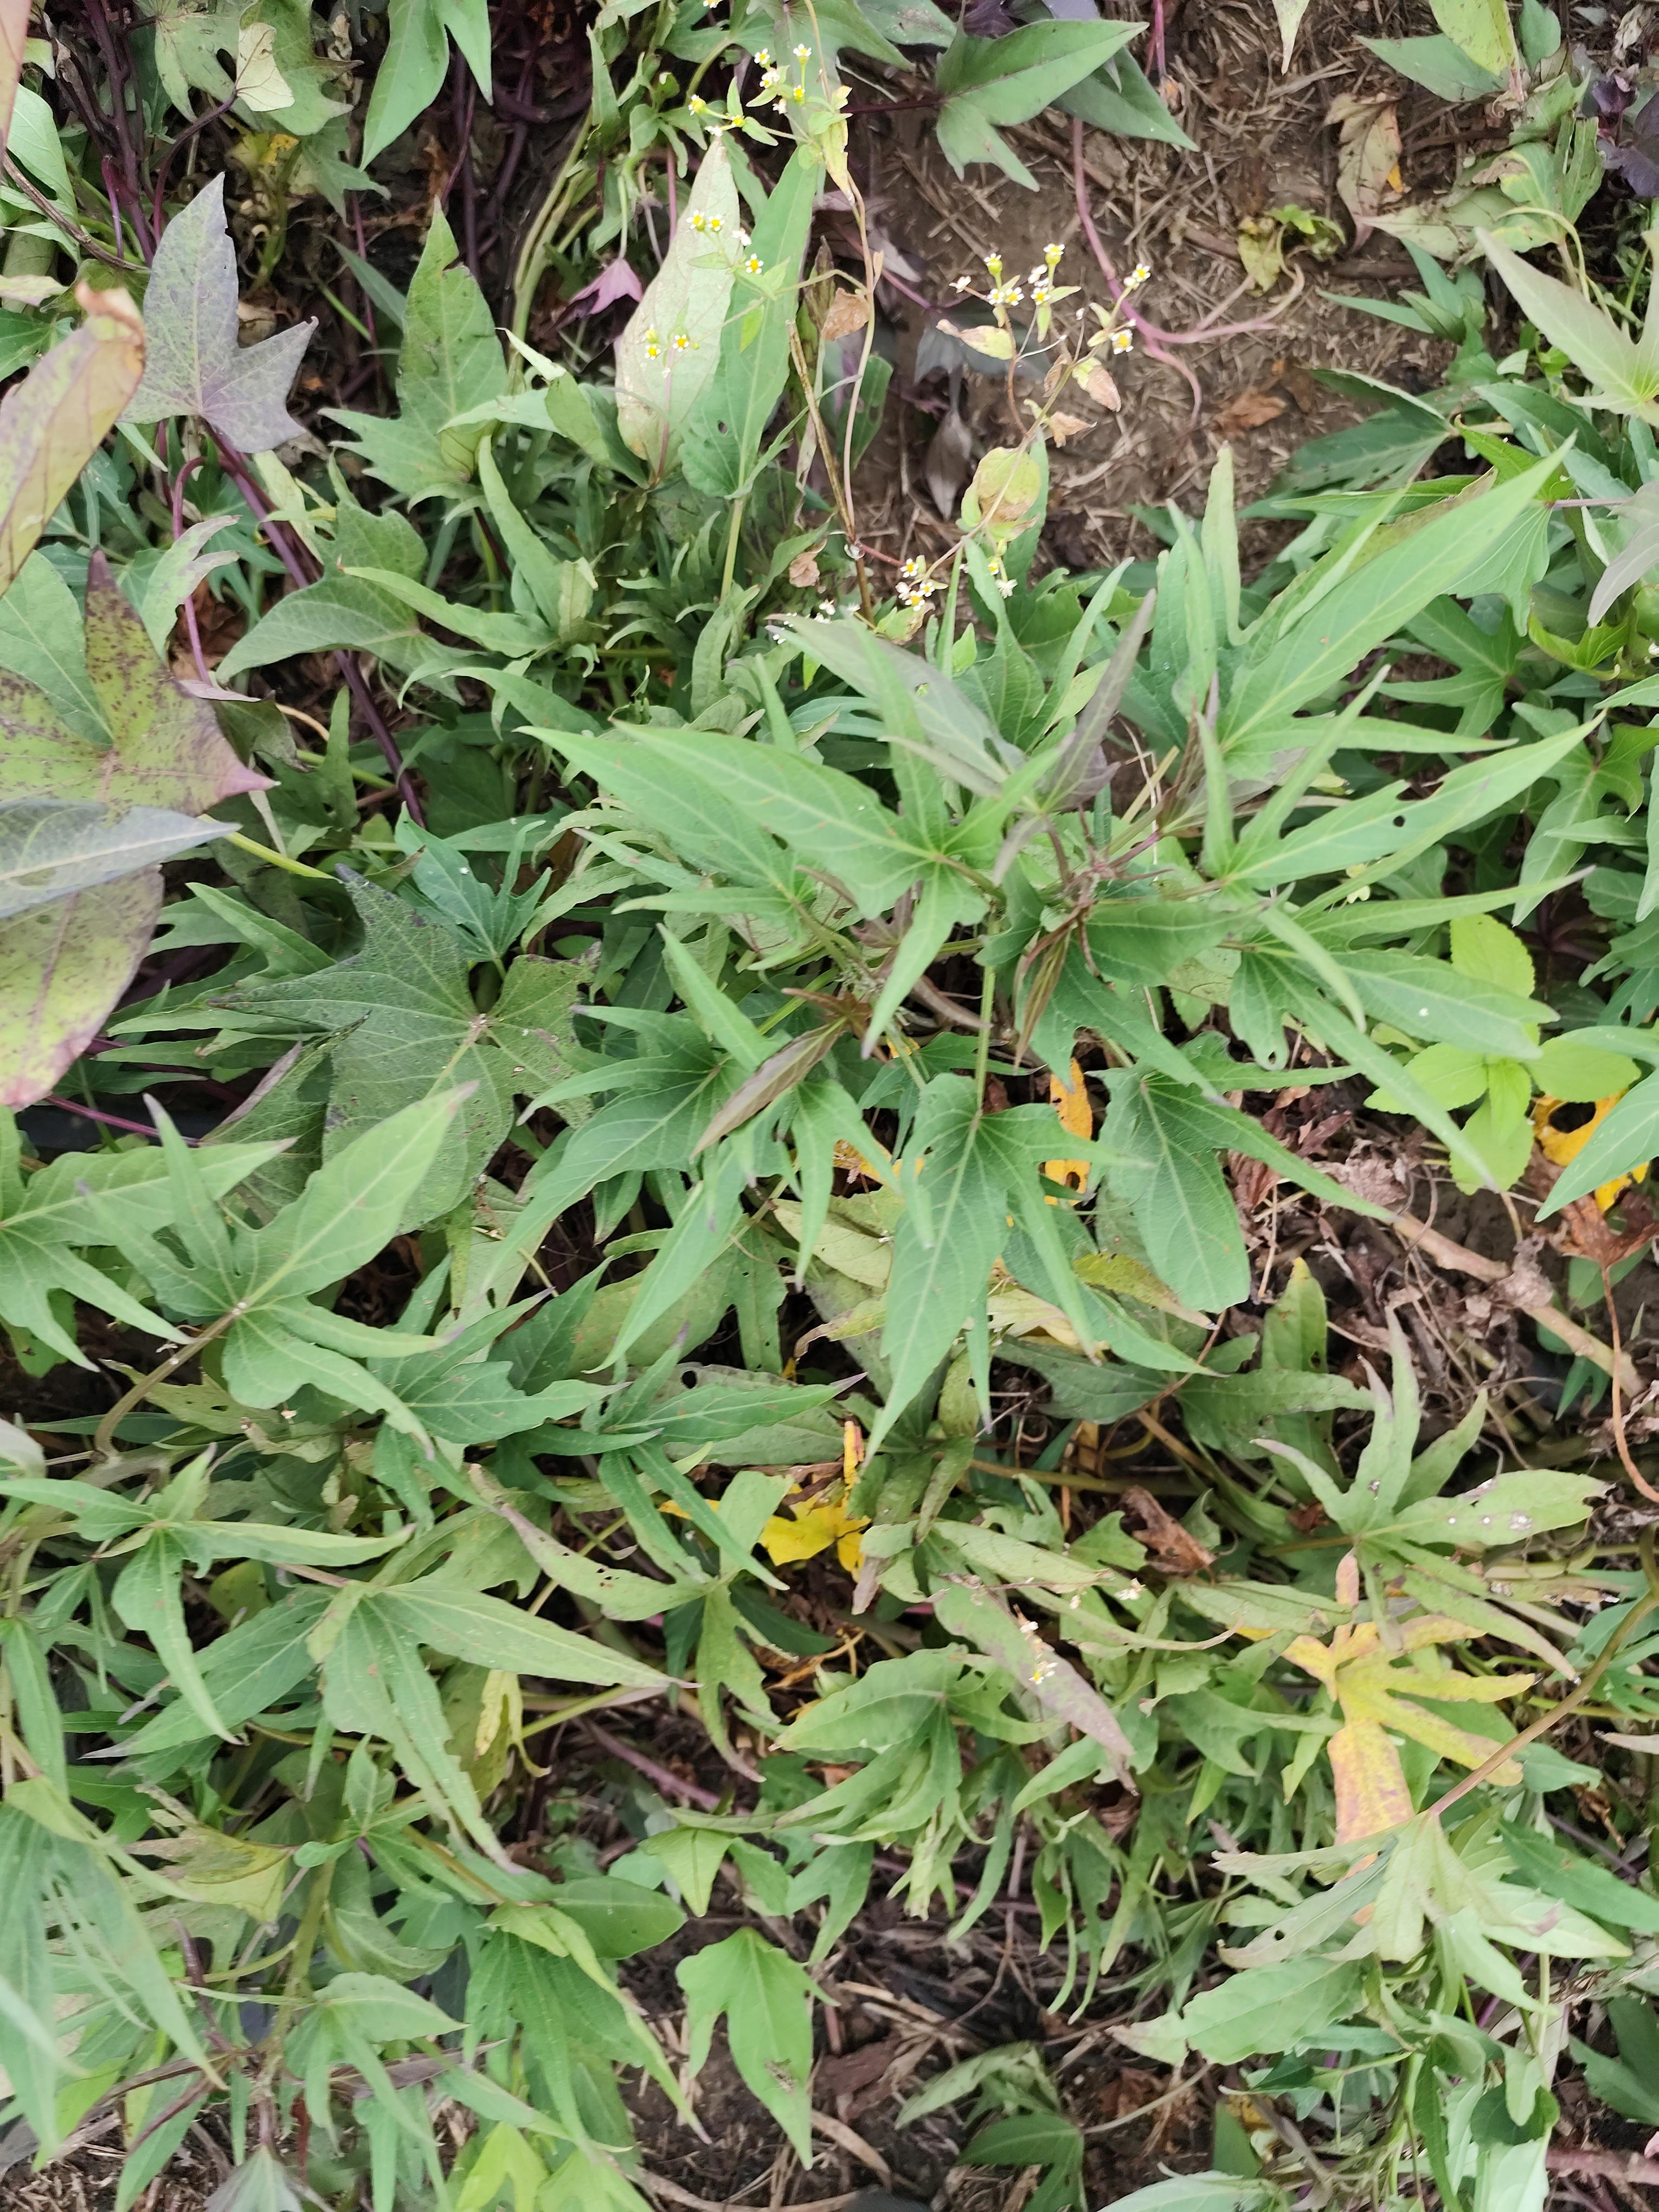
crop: sweet potato
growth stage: flowering
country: Tanzania
